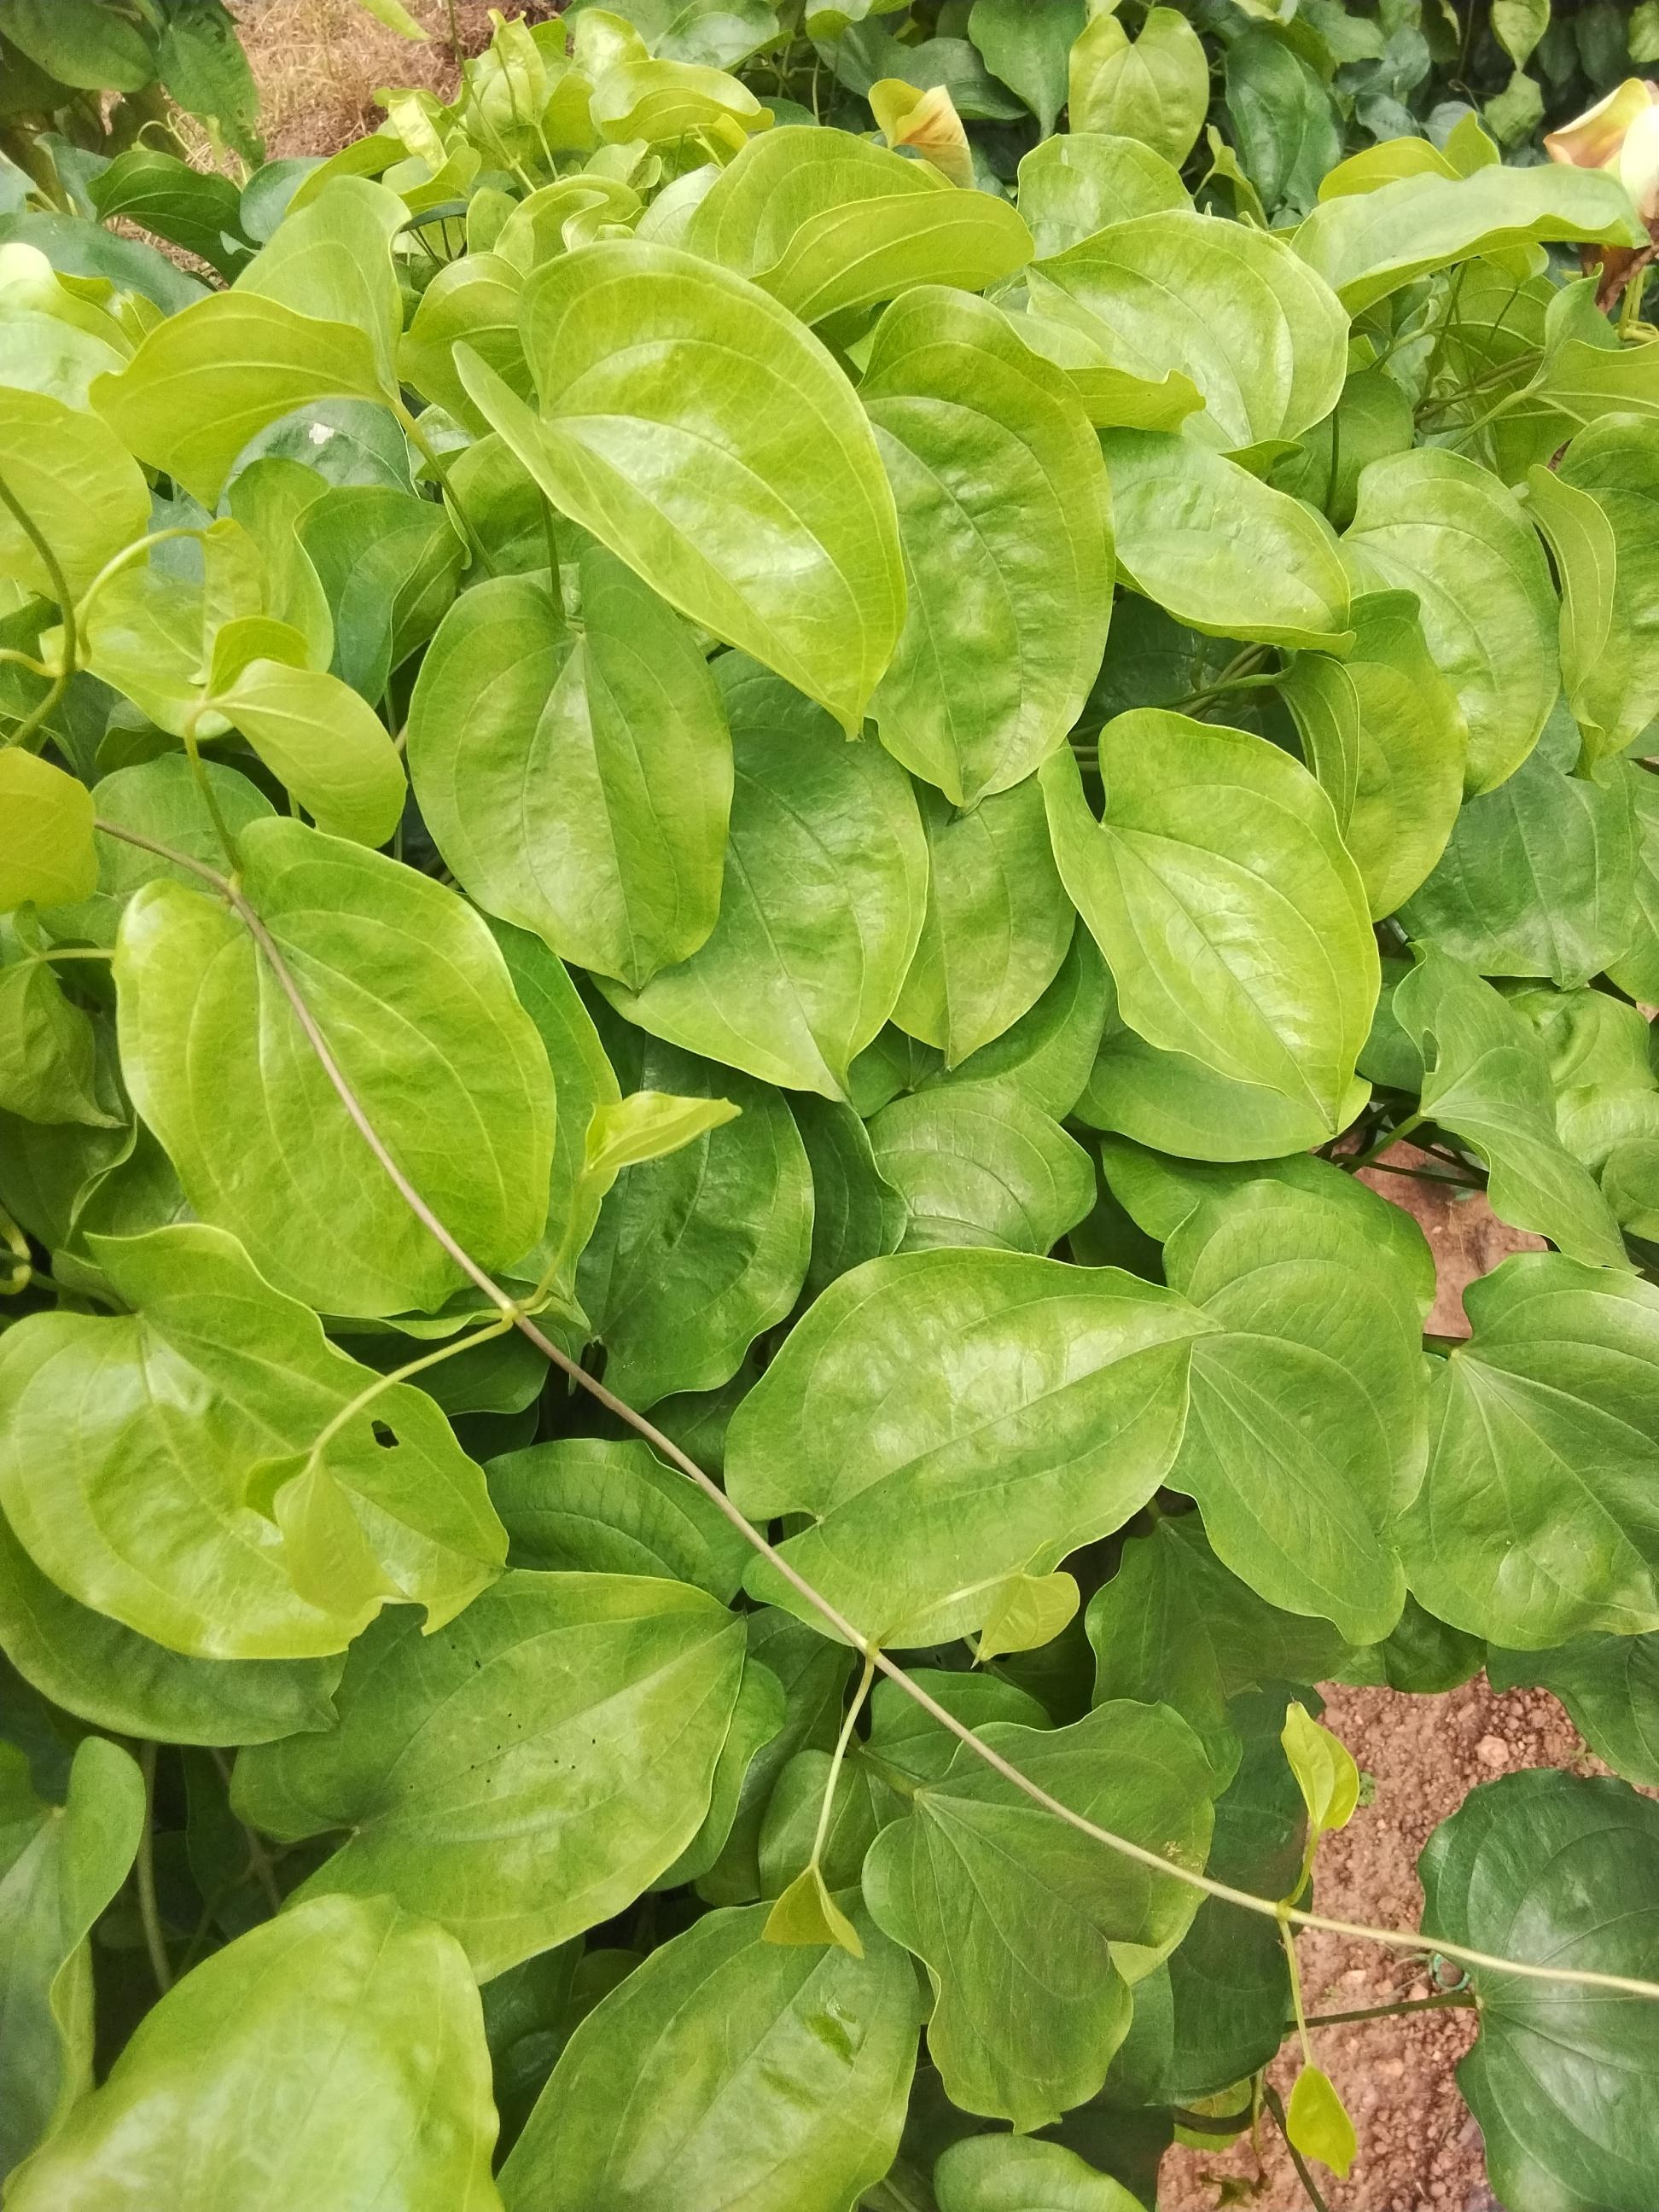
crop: yam
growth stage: vegetative
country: Nigeria
